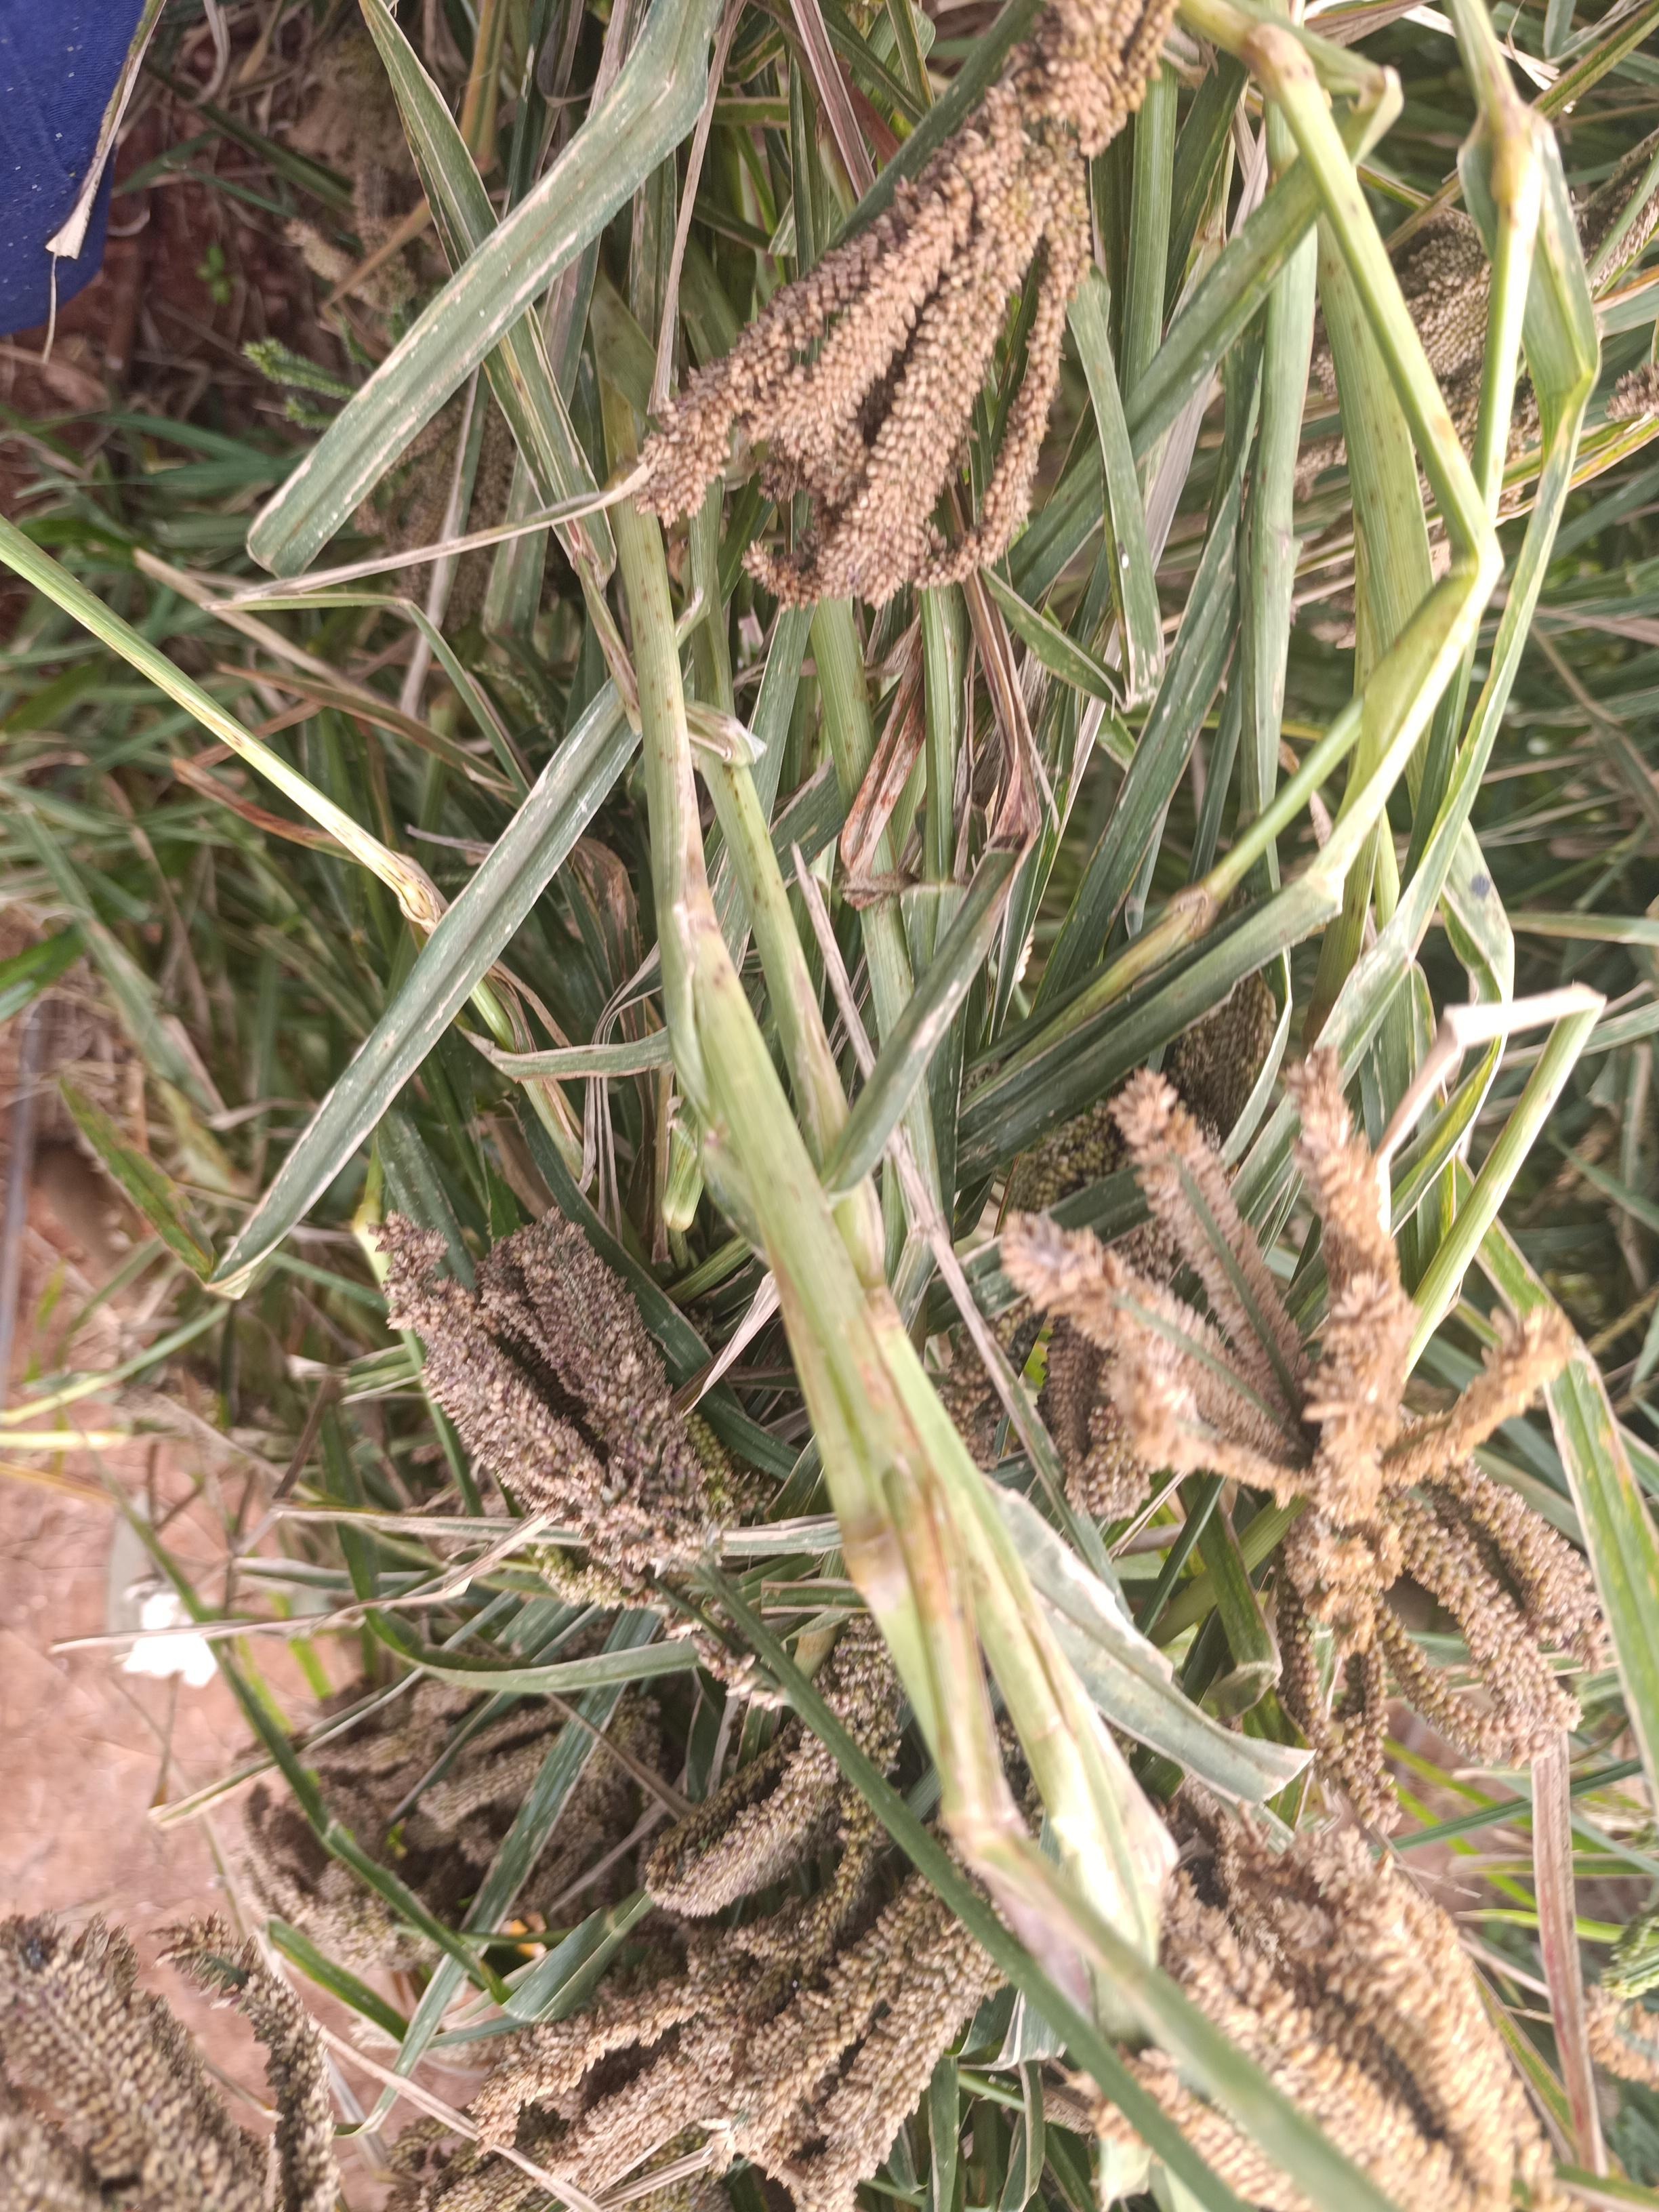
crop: finger millet
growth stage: filling grain
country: Kenya
